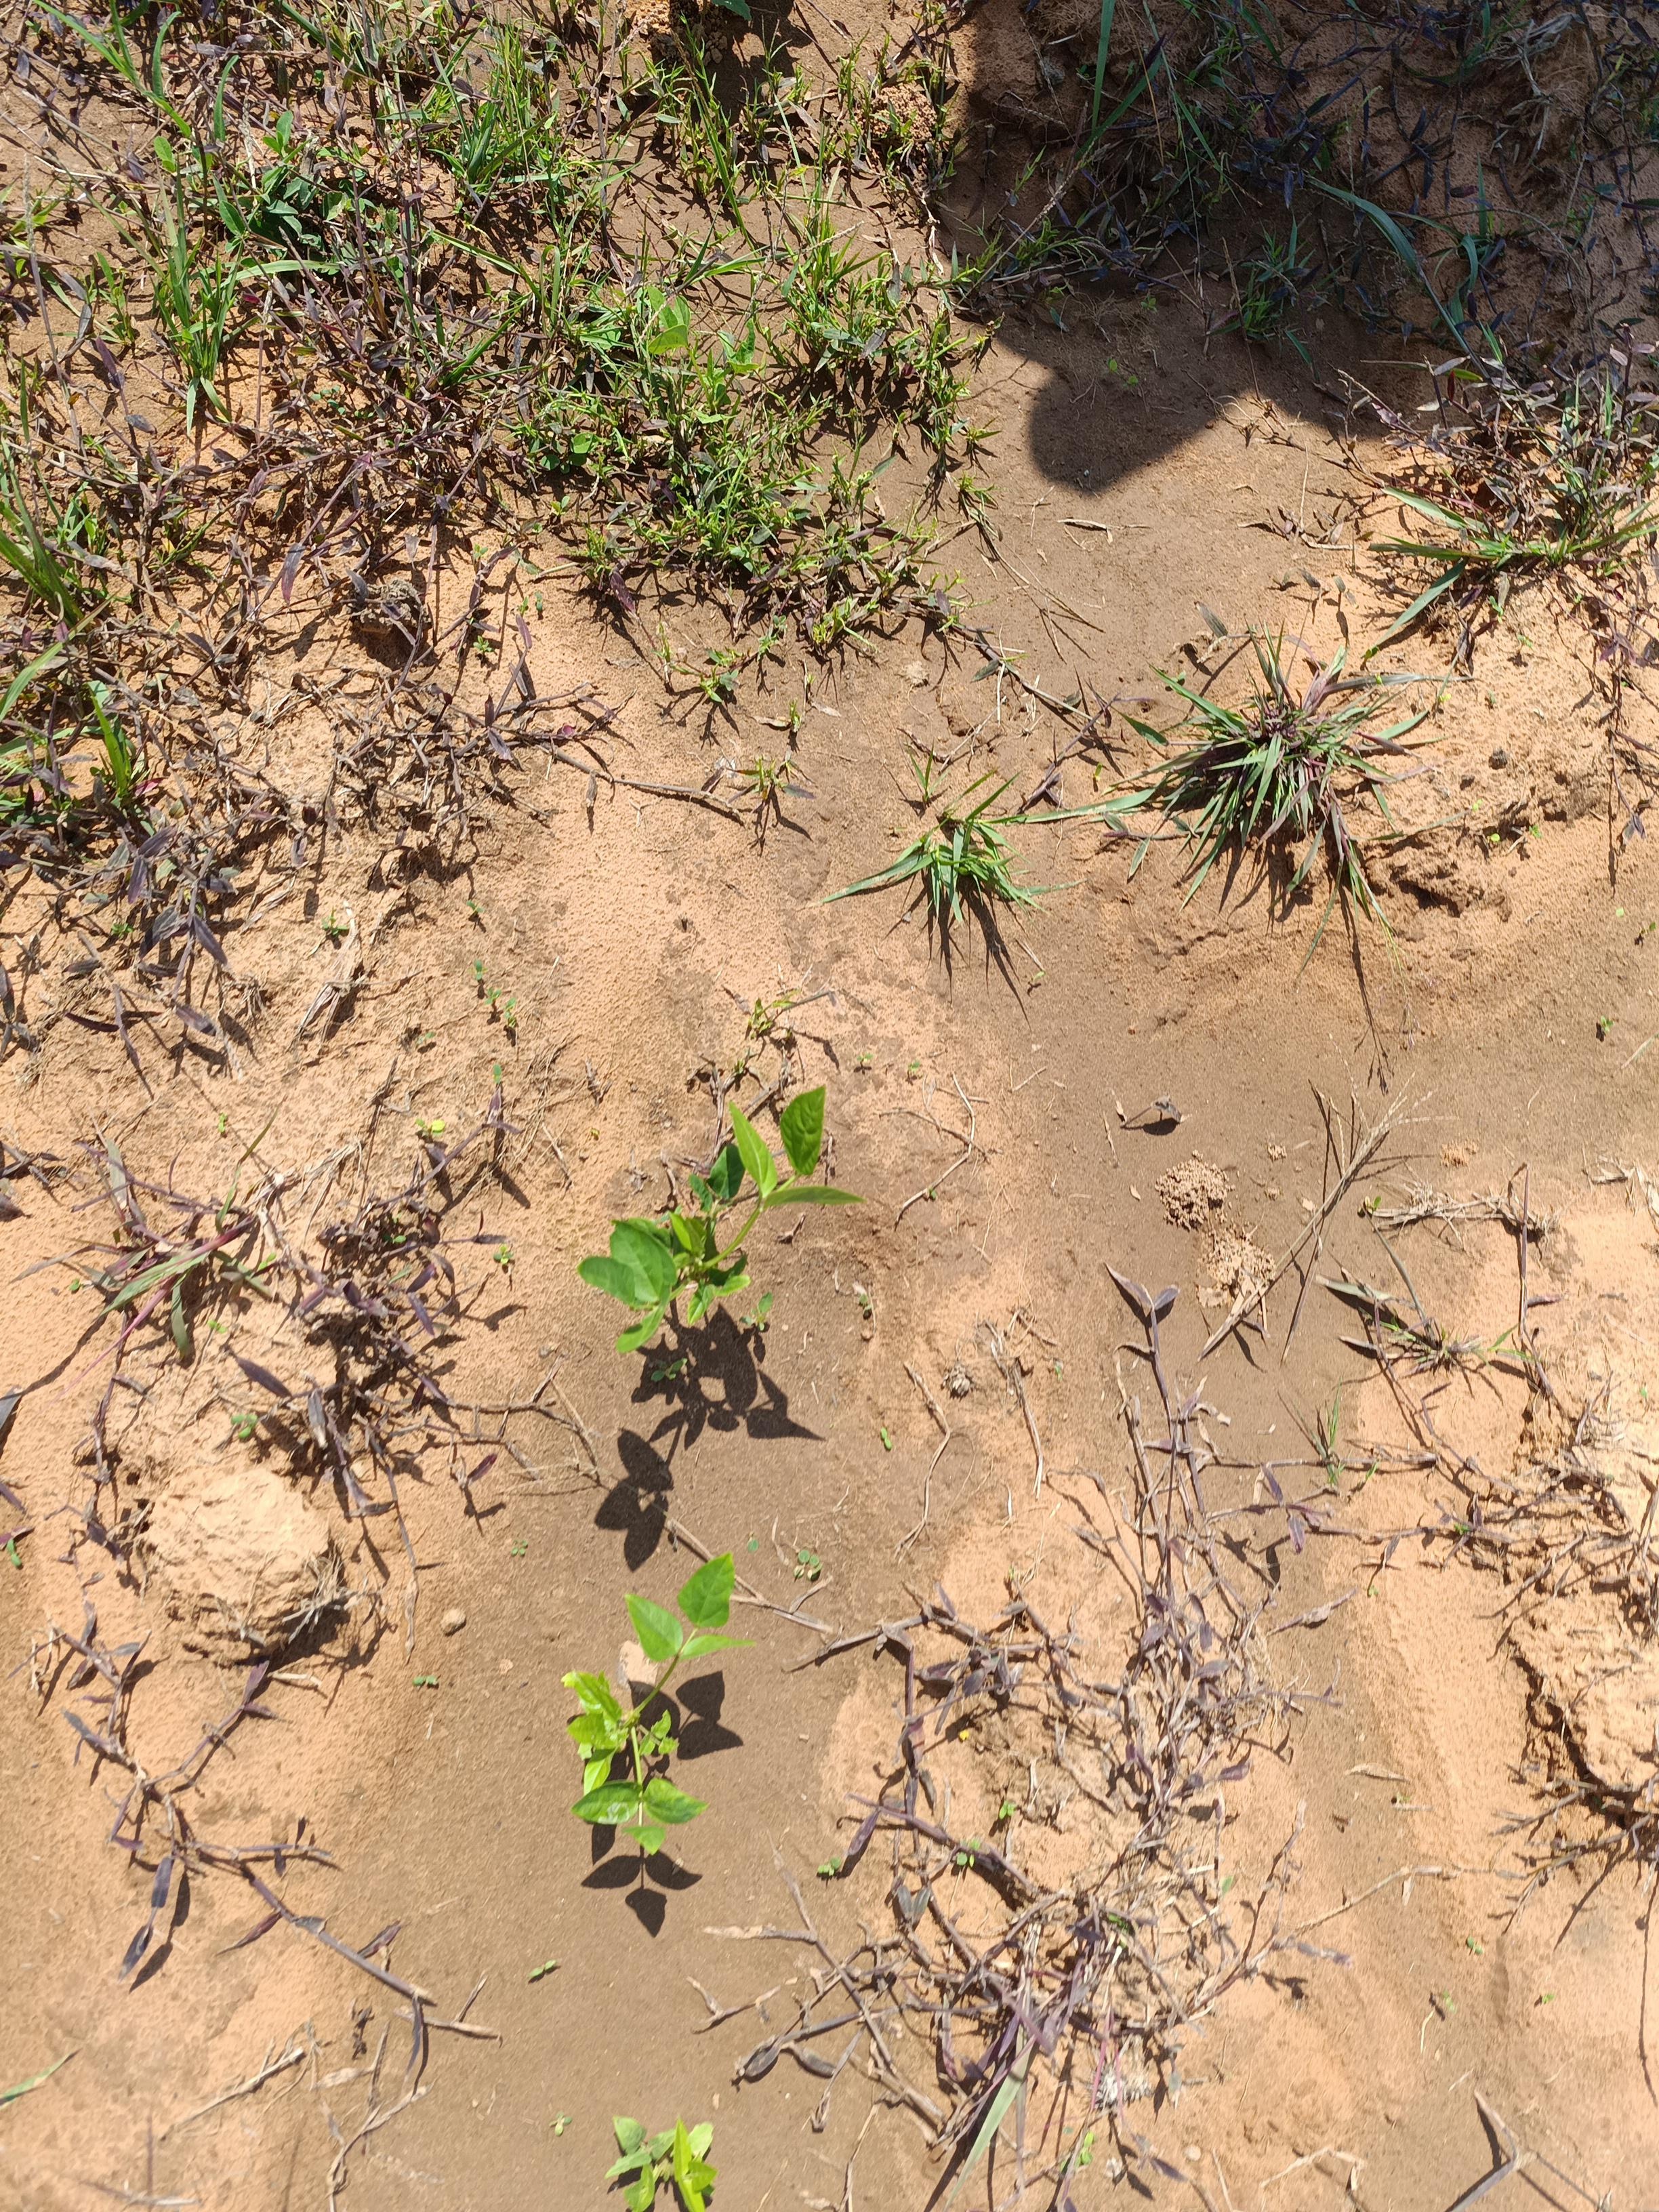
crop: cowpea
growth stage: emergence
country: Nigeria
